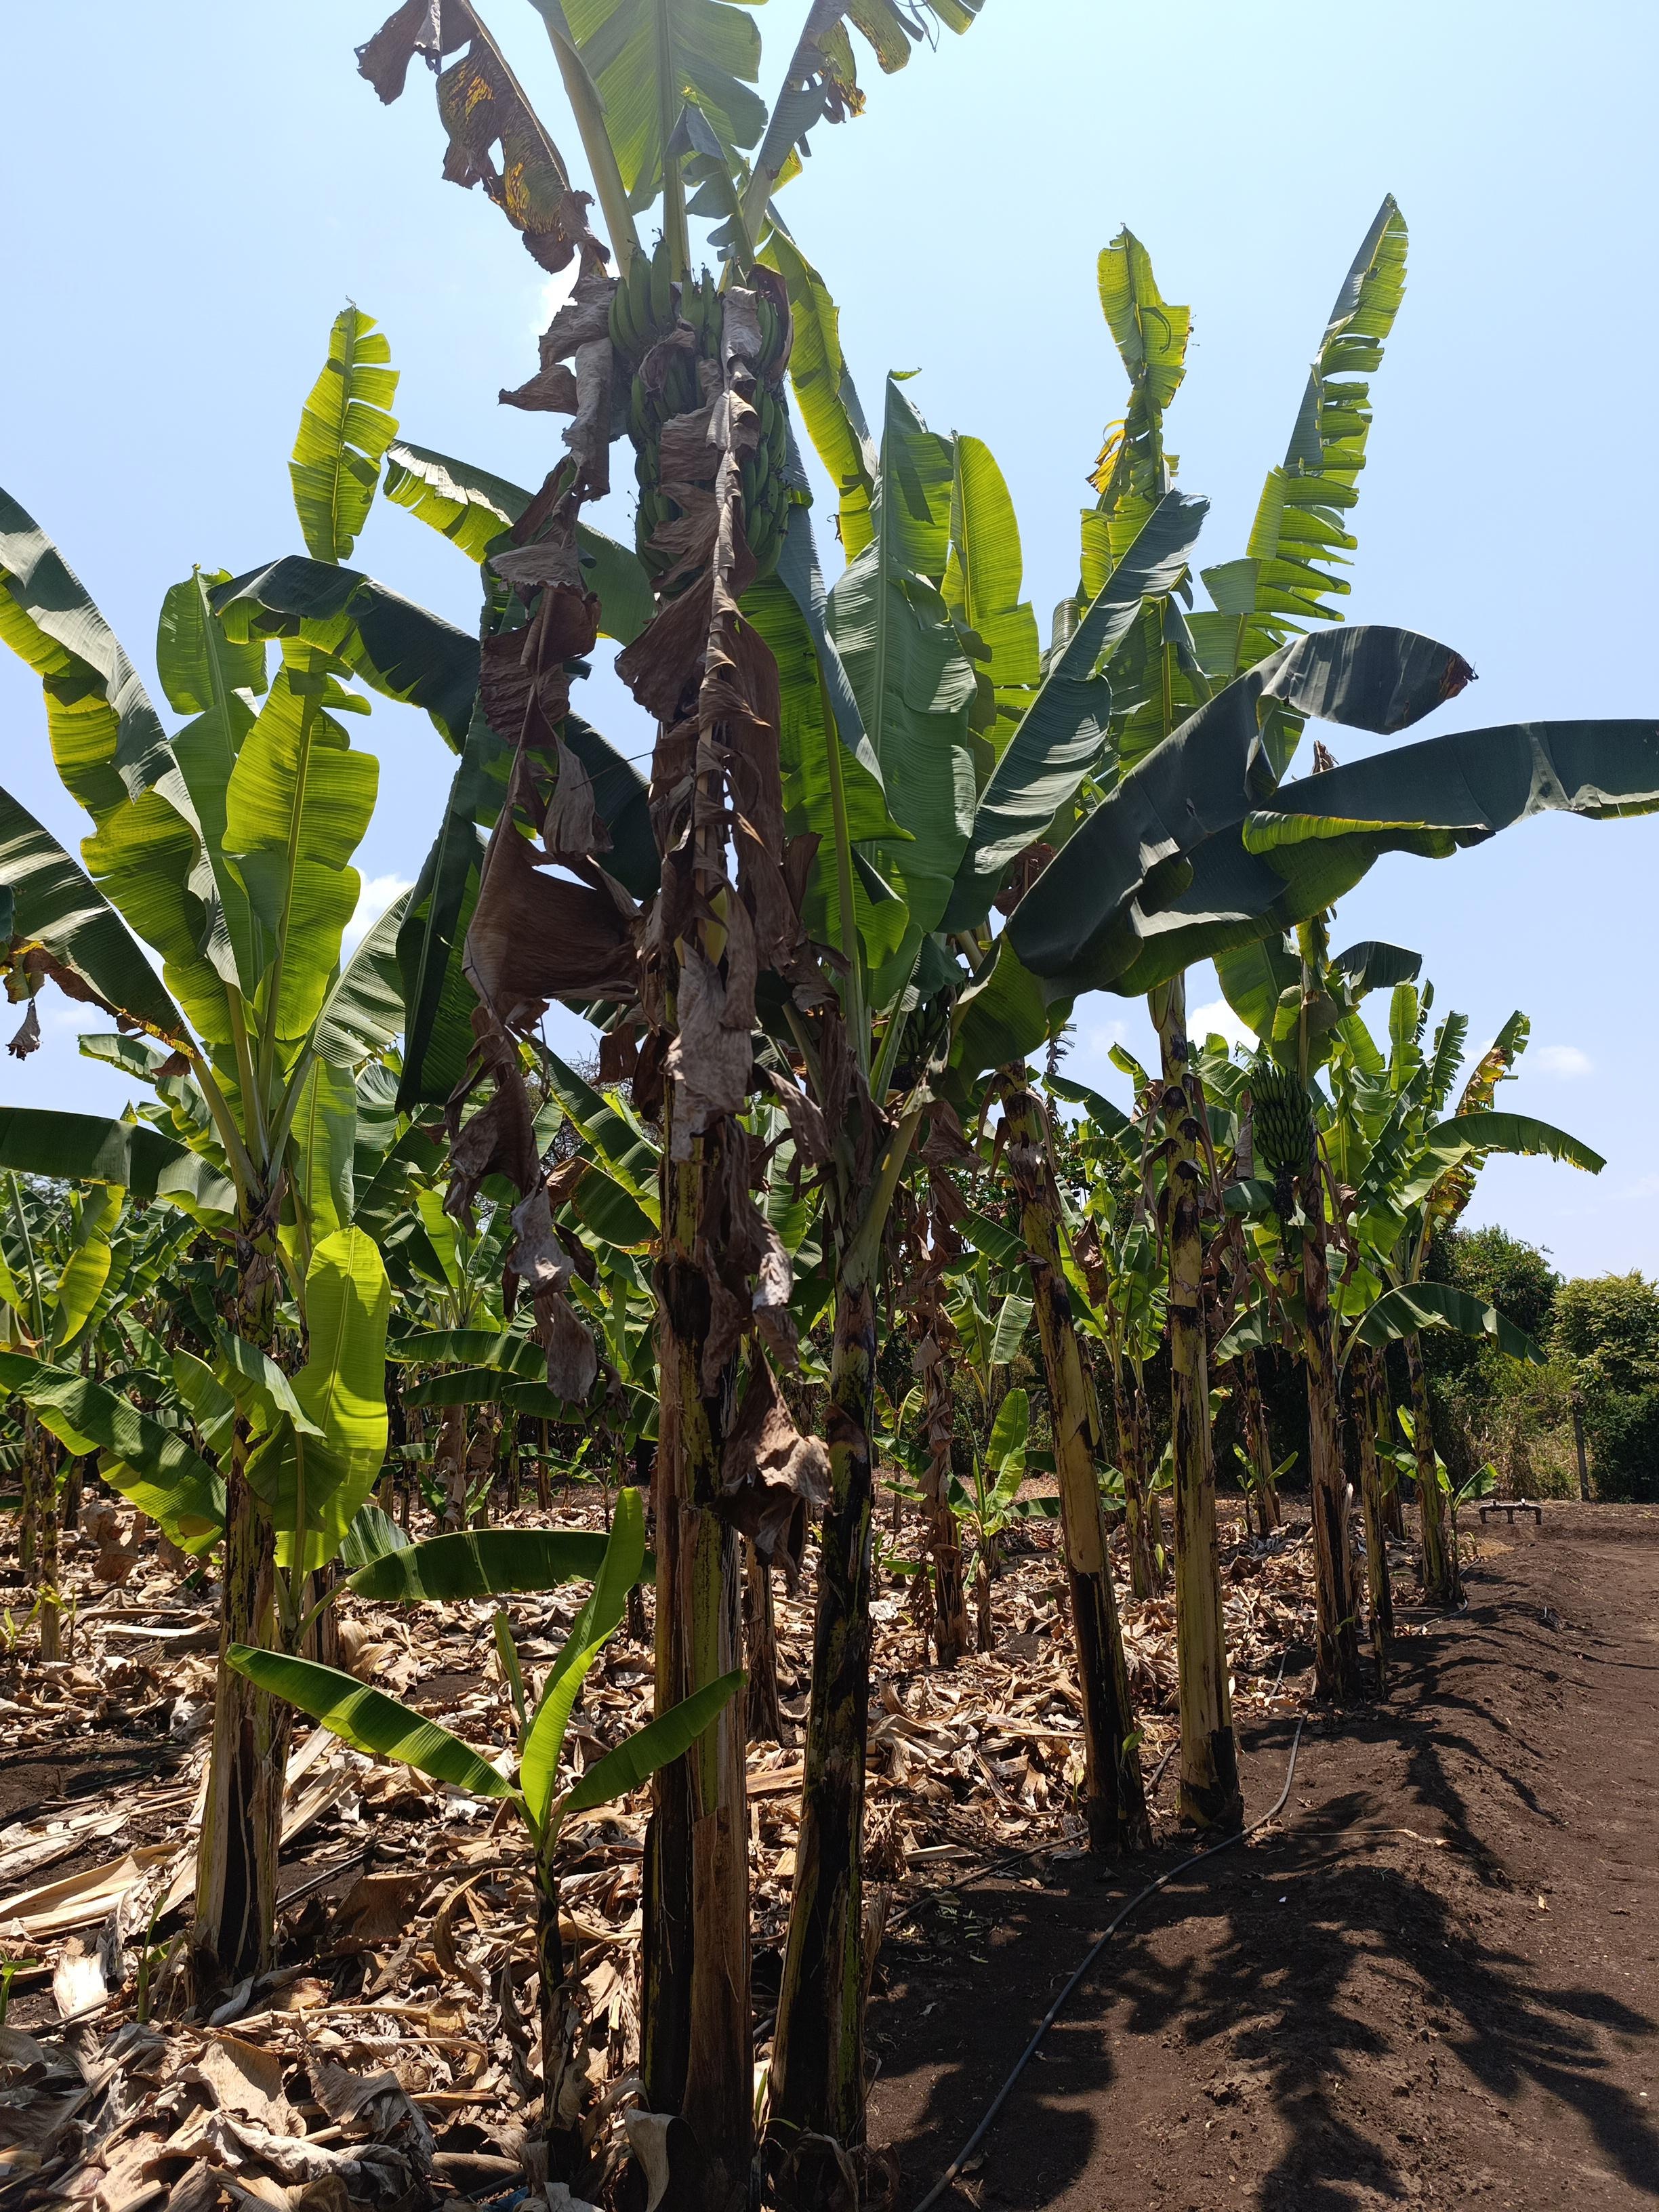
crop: banana
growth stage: development fruit
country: Tanzania
